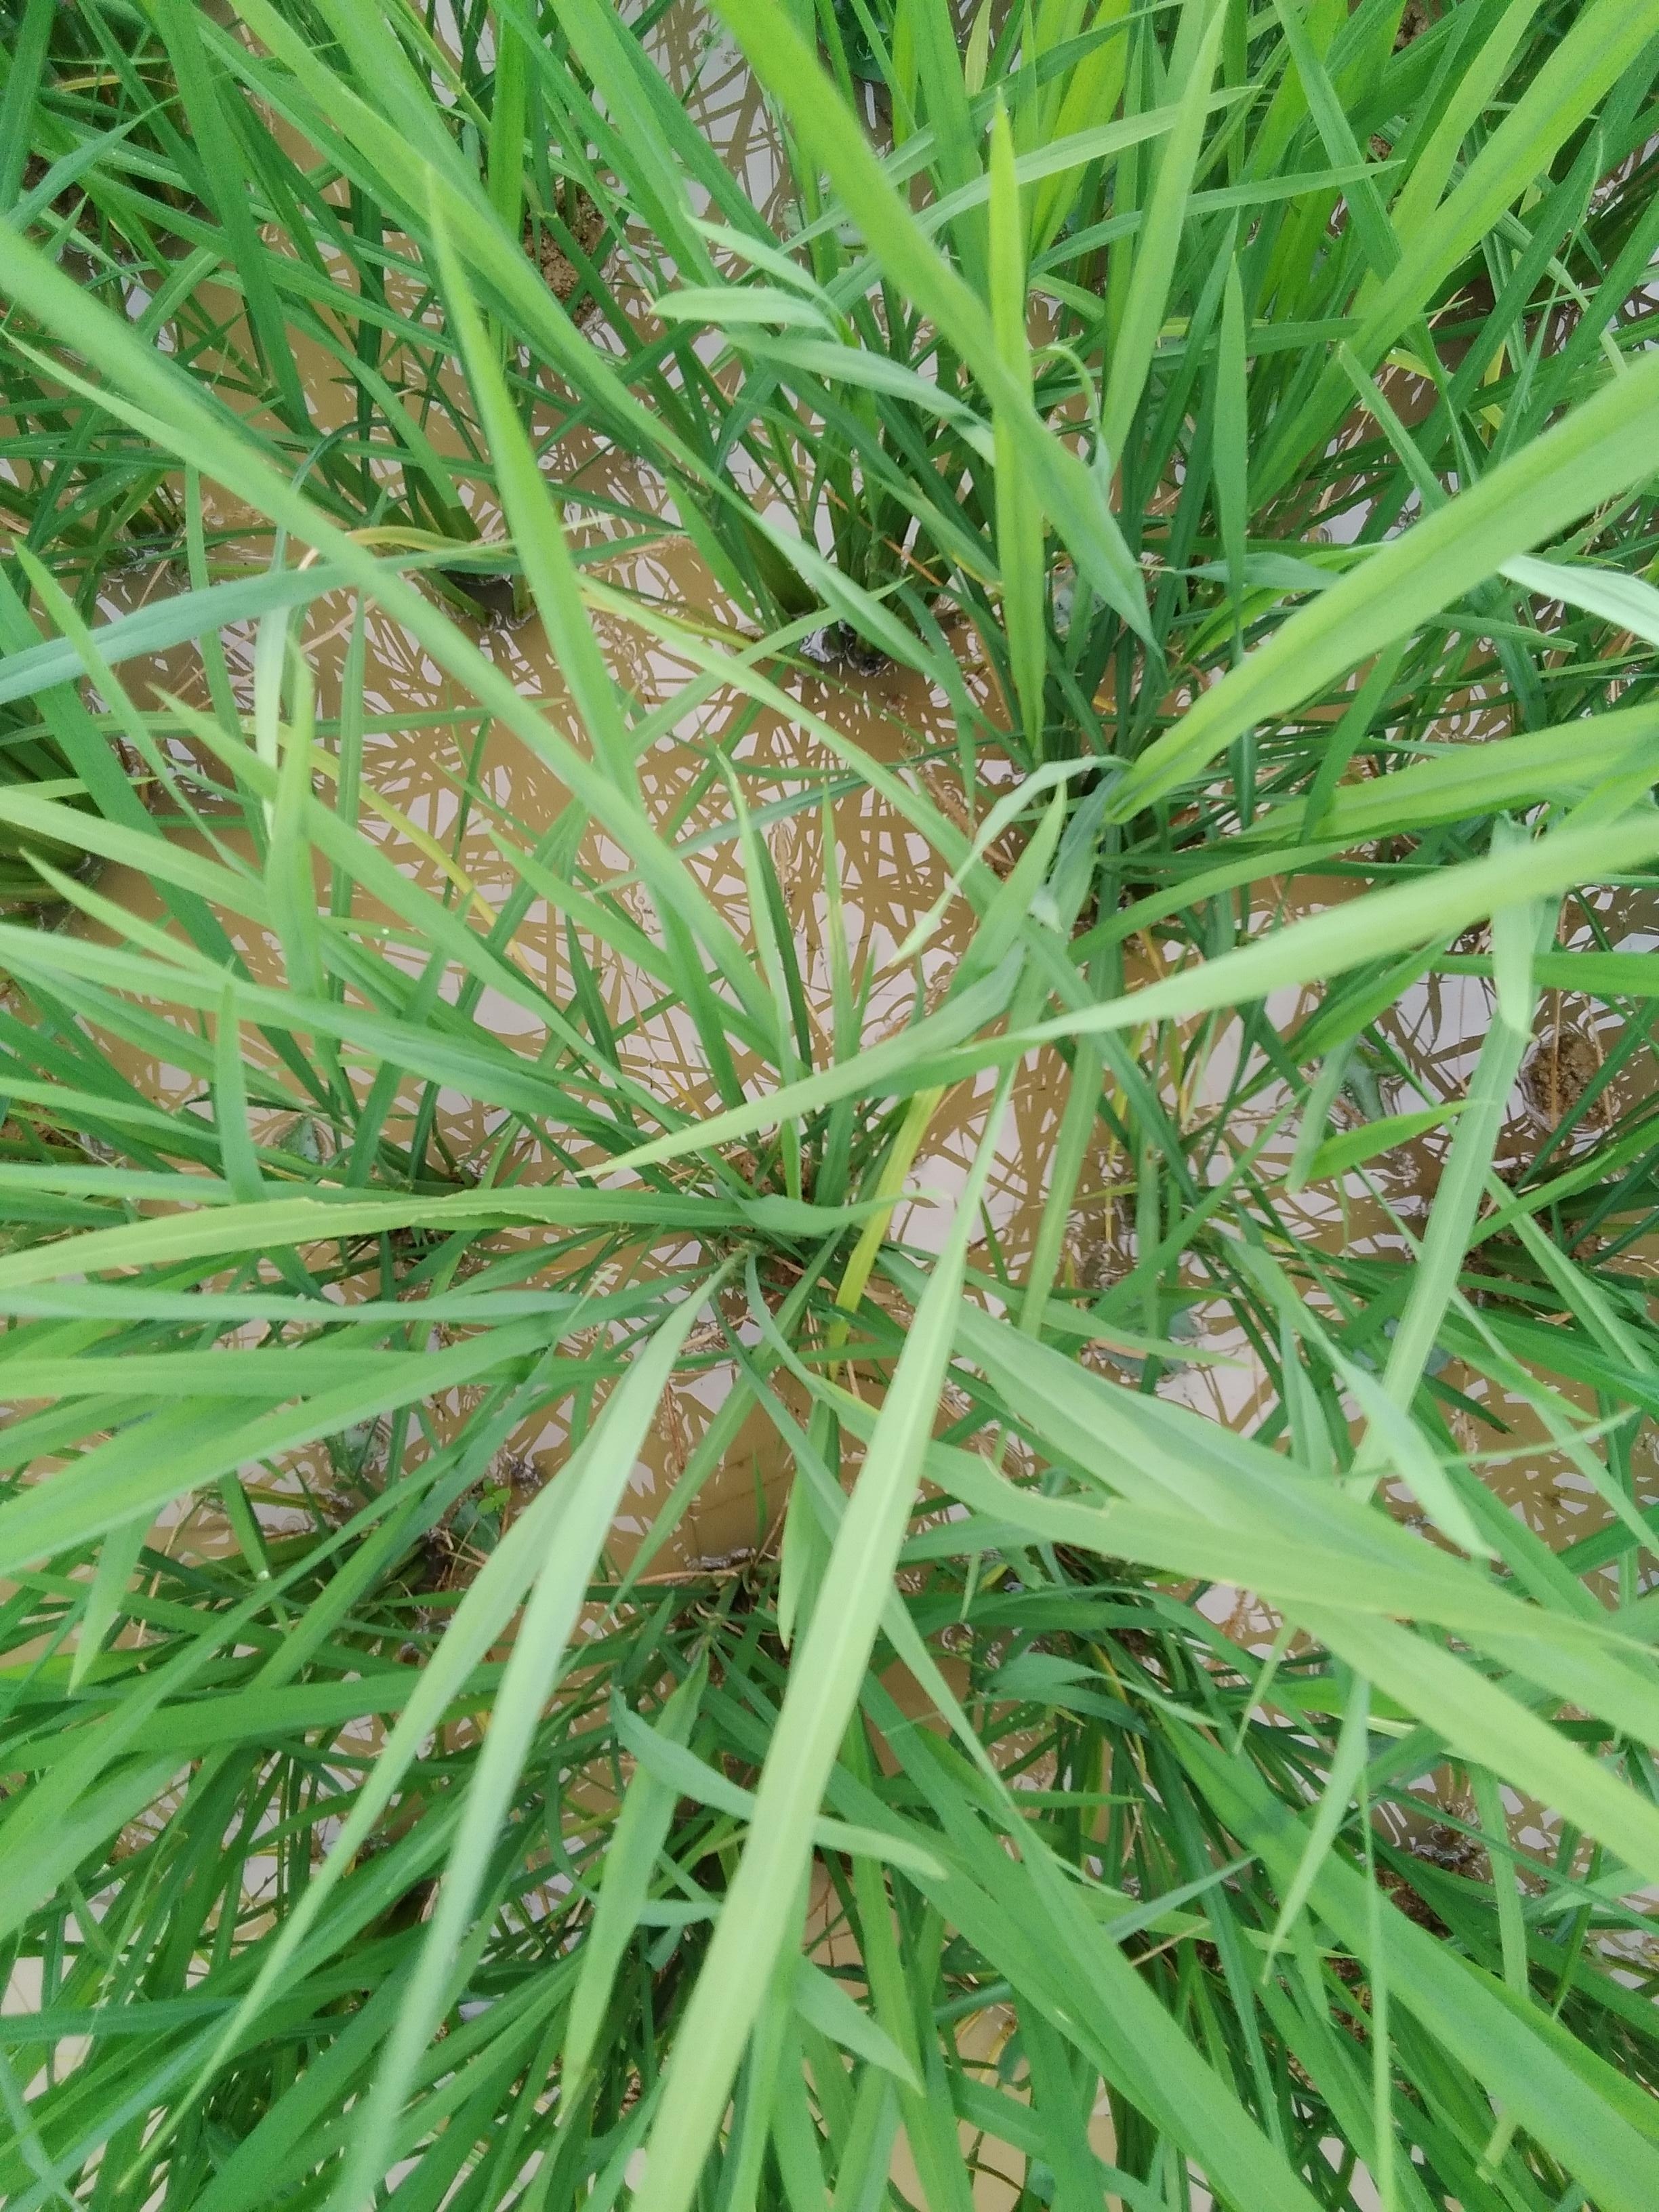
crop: rice
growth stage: vegetative
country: Nigeria
